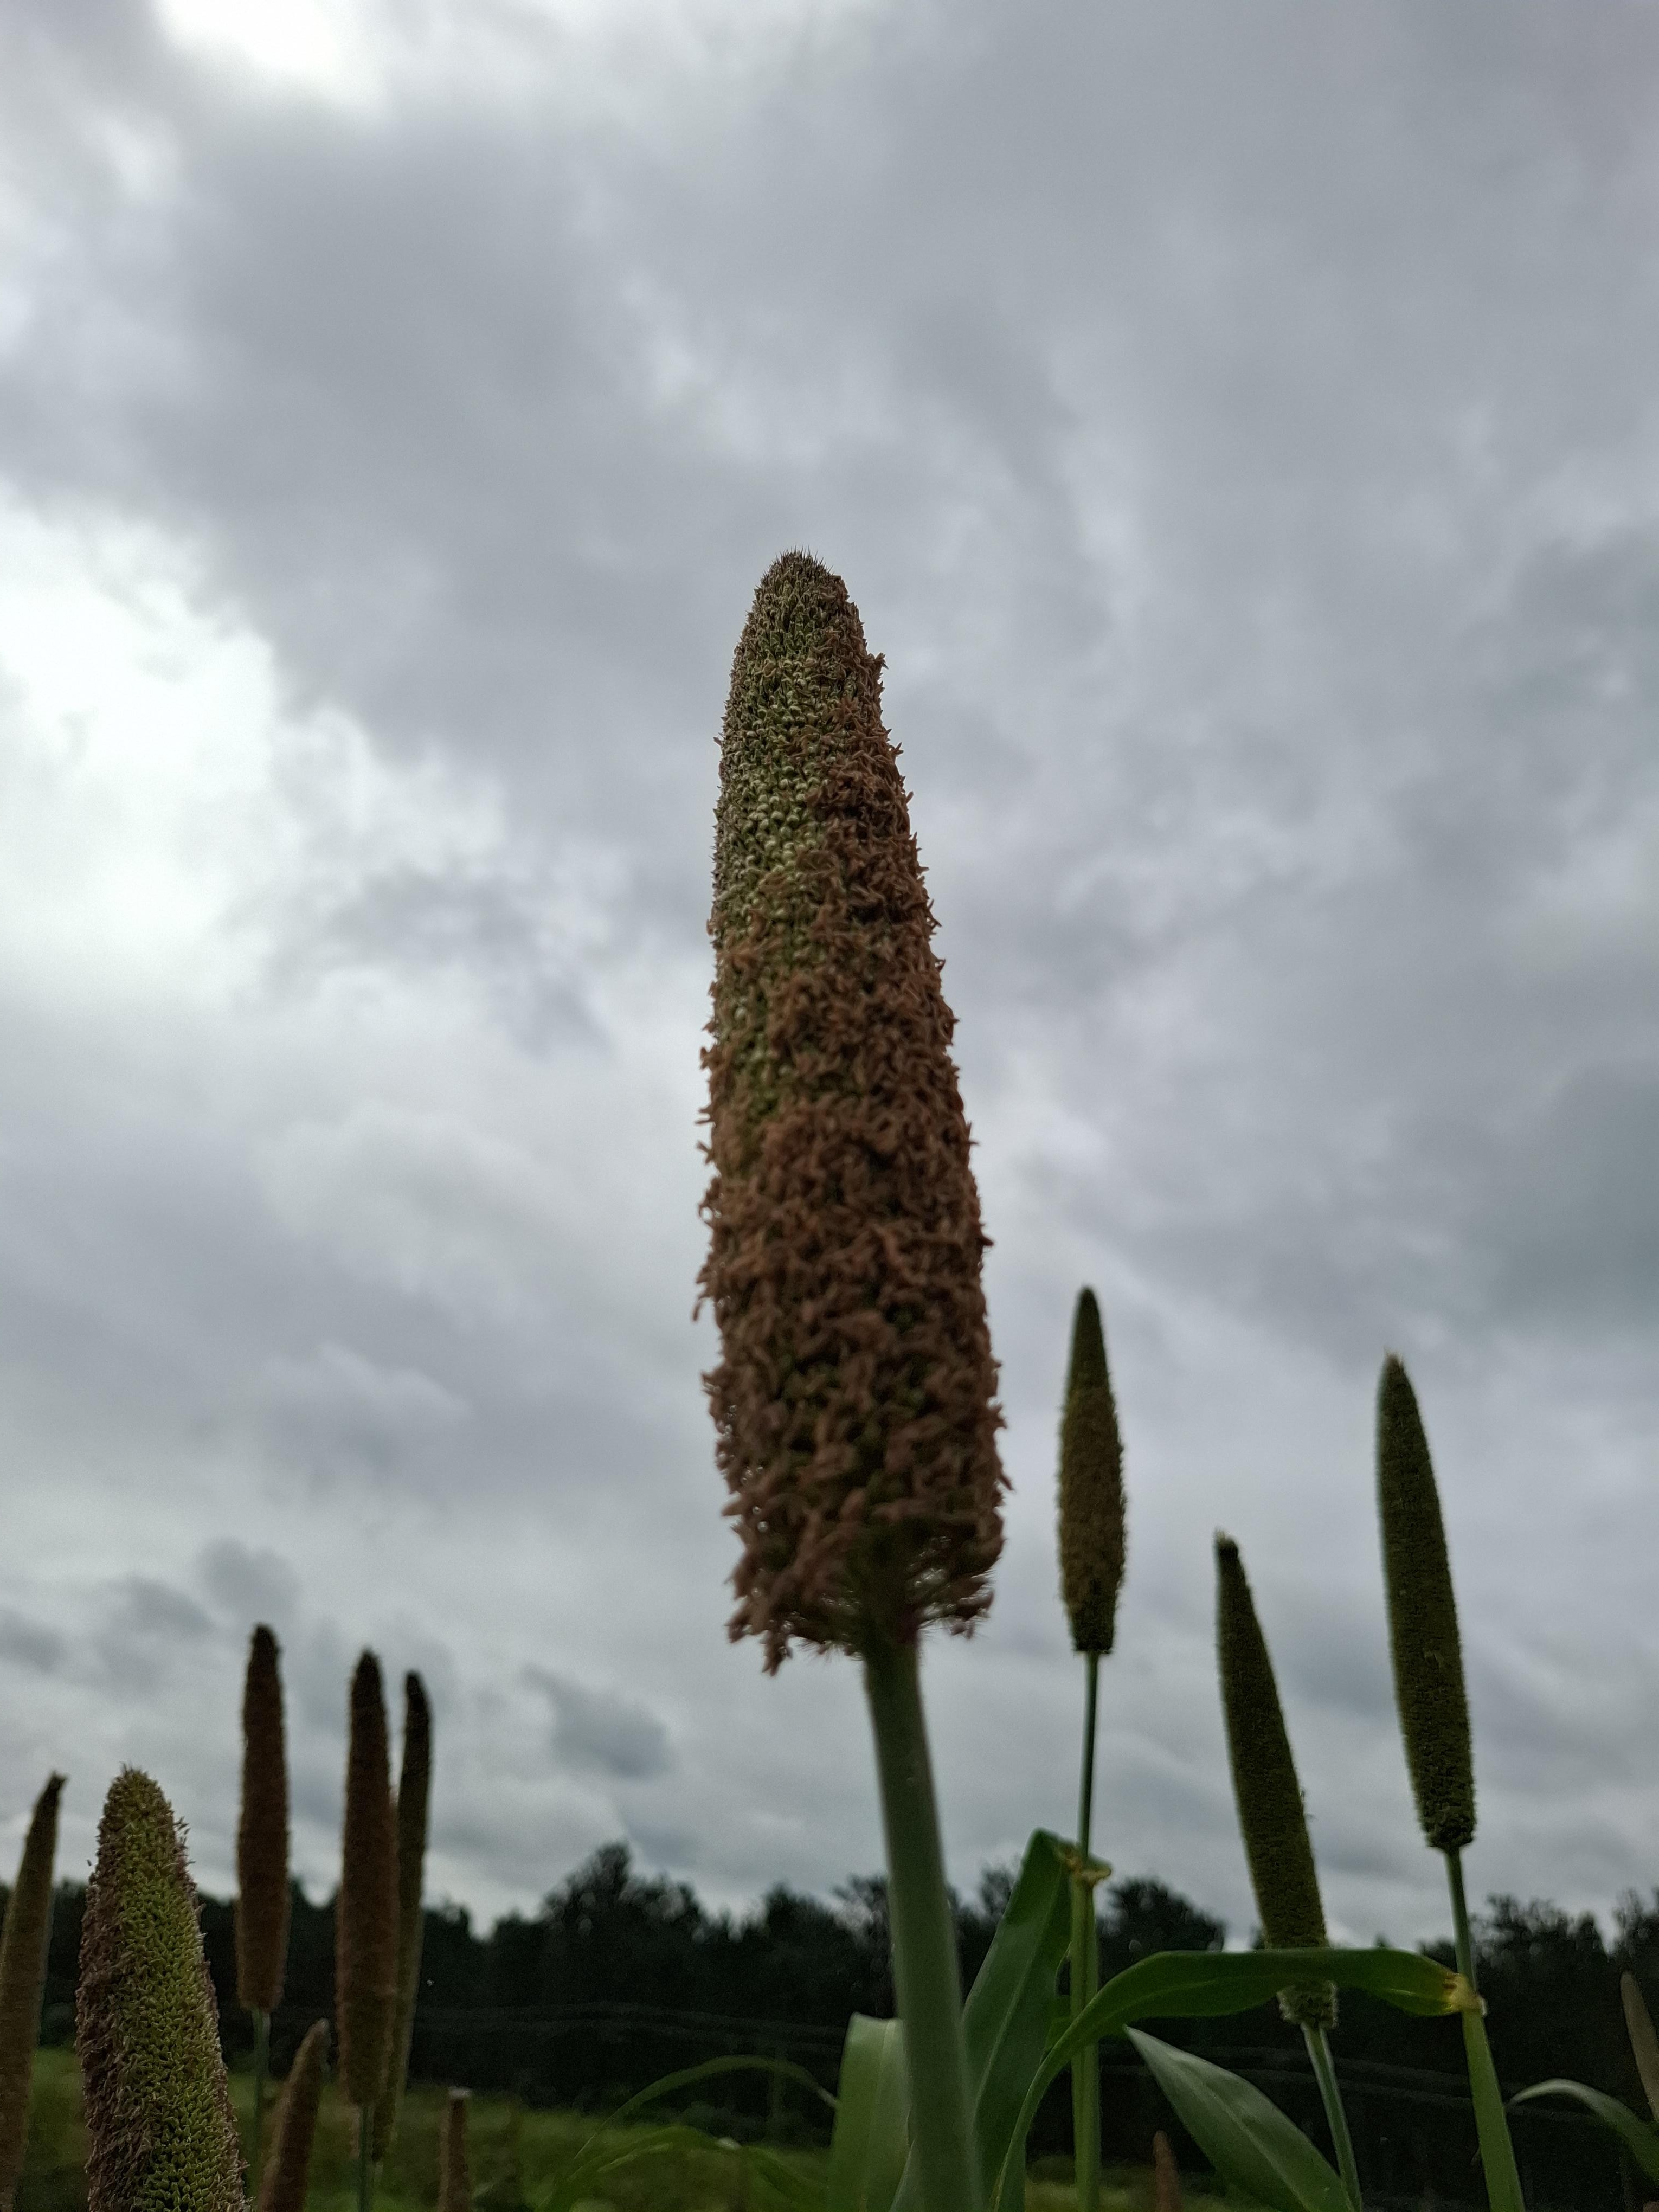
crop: pearl millet
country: Tanzania
